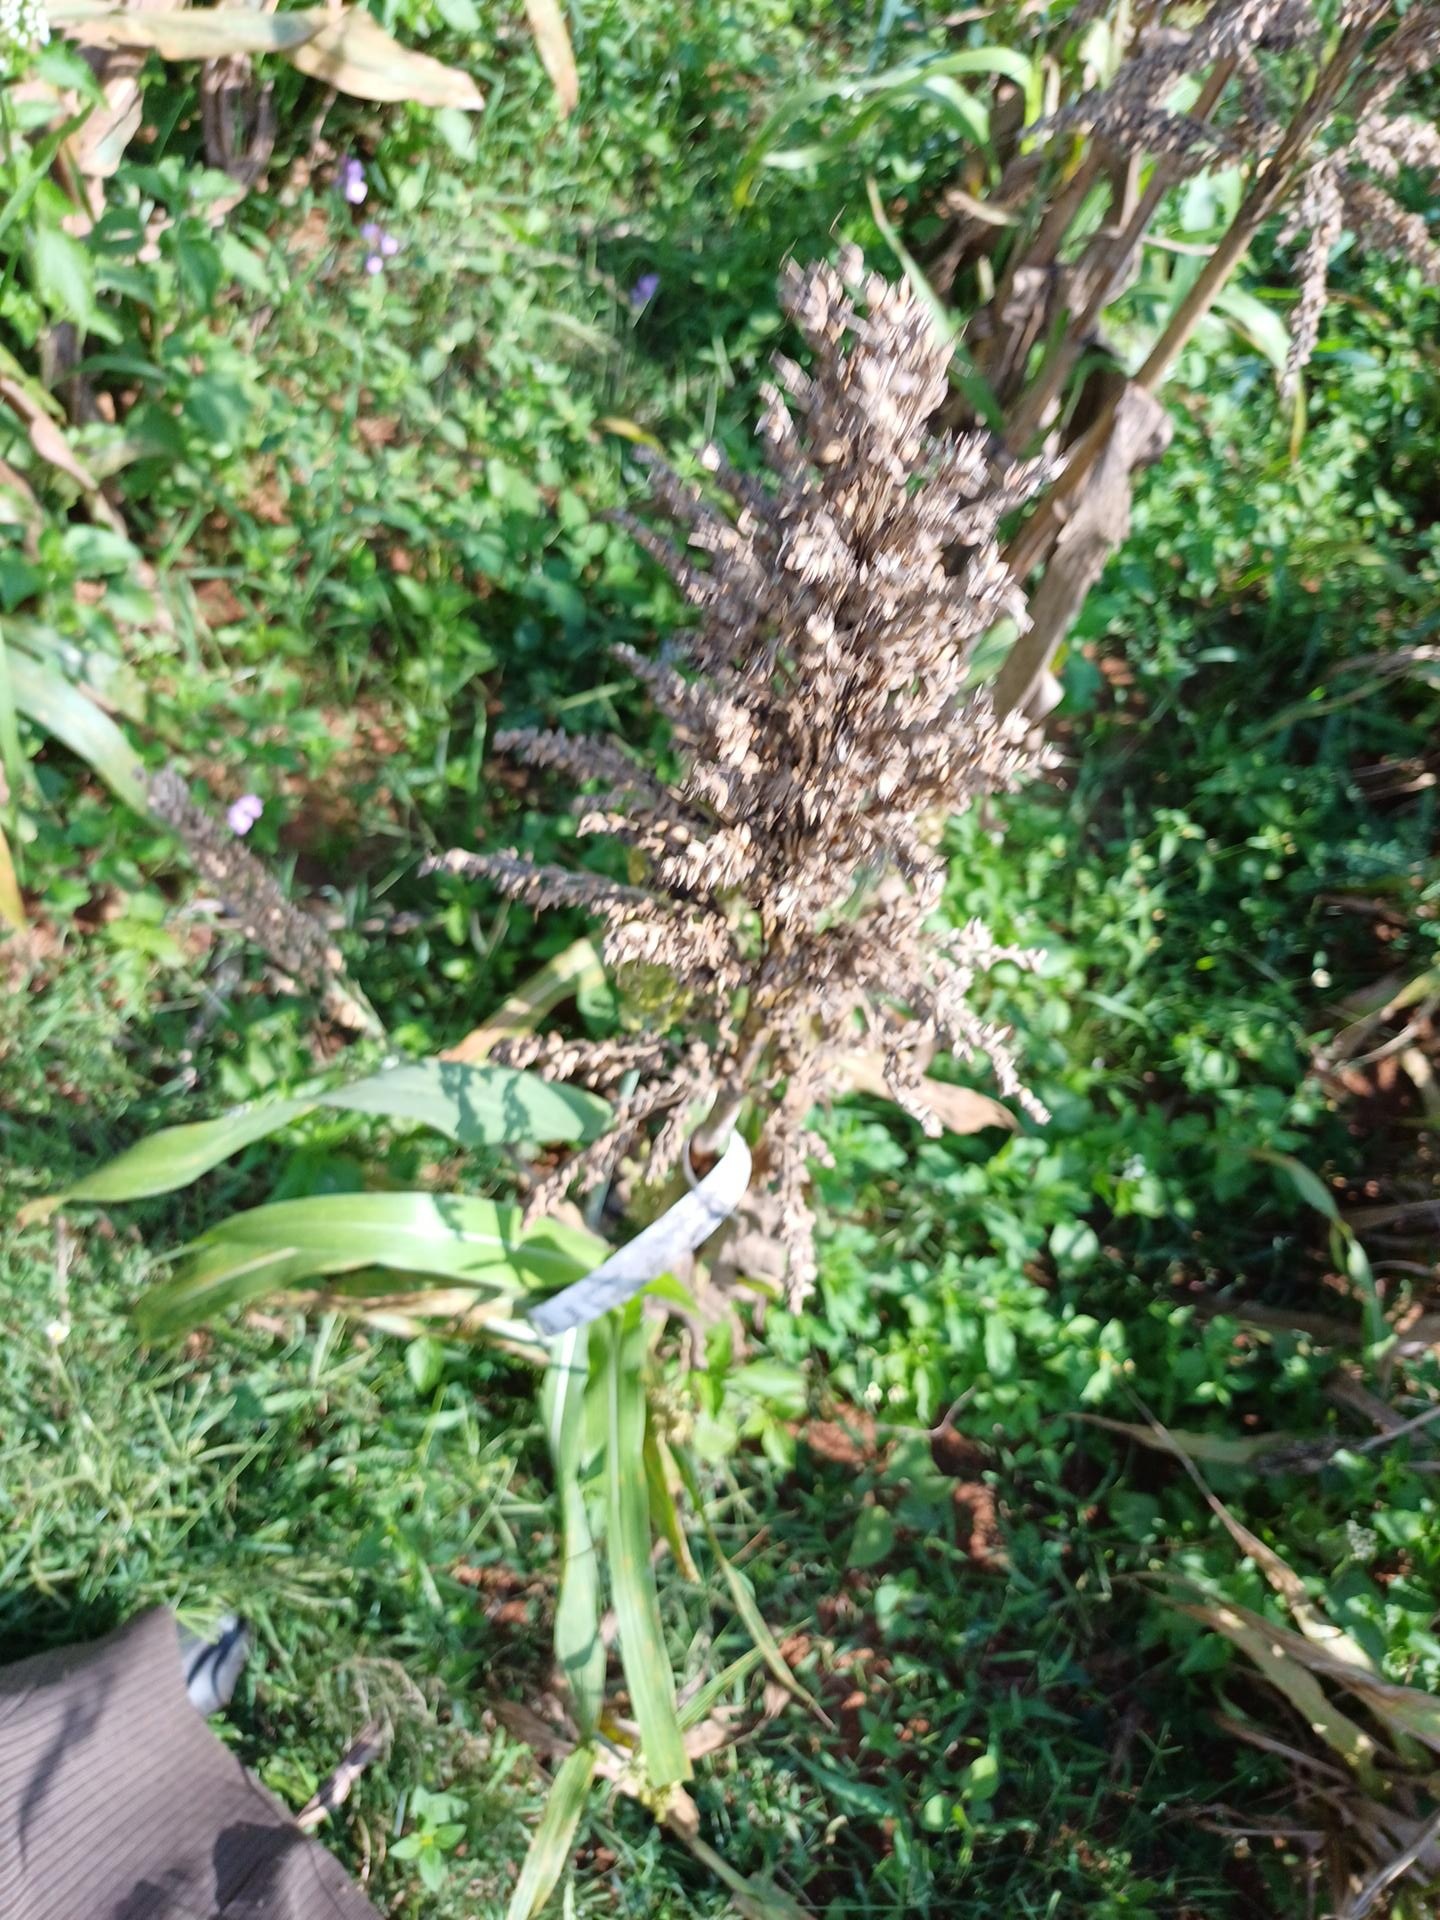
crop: sorghum
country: Kenya
